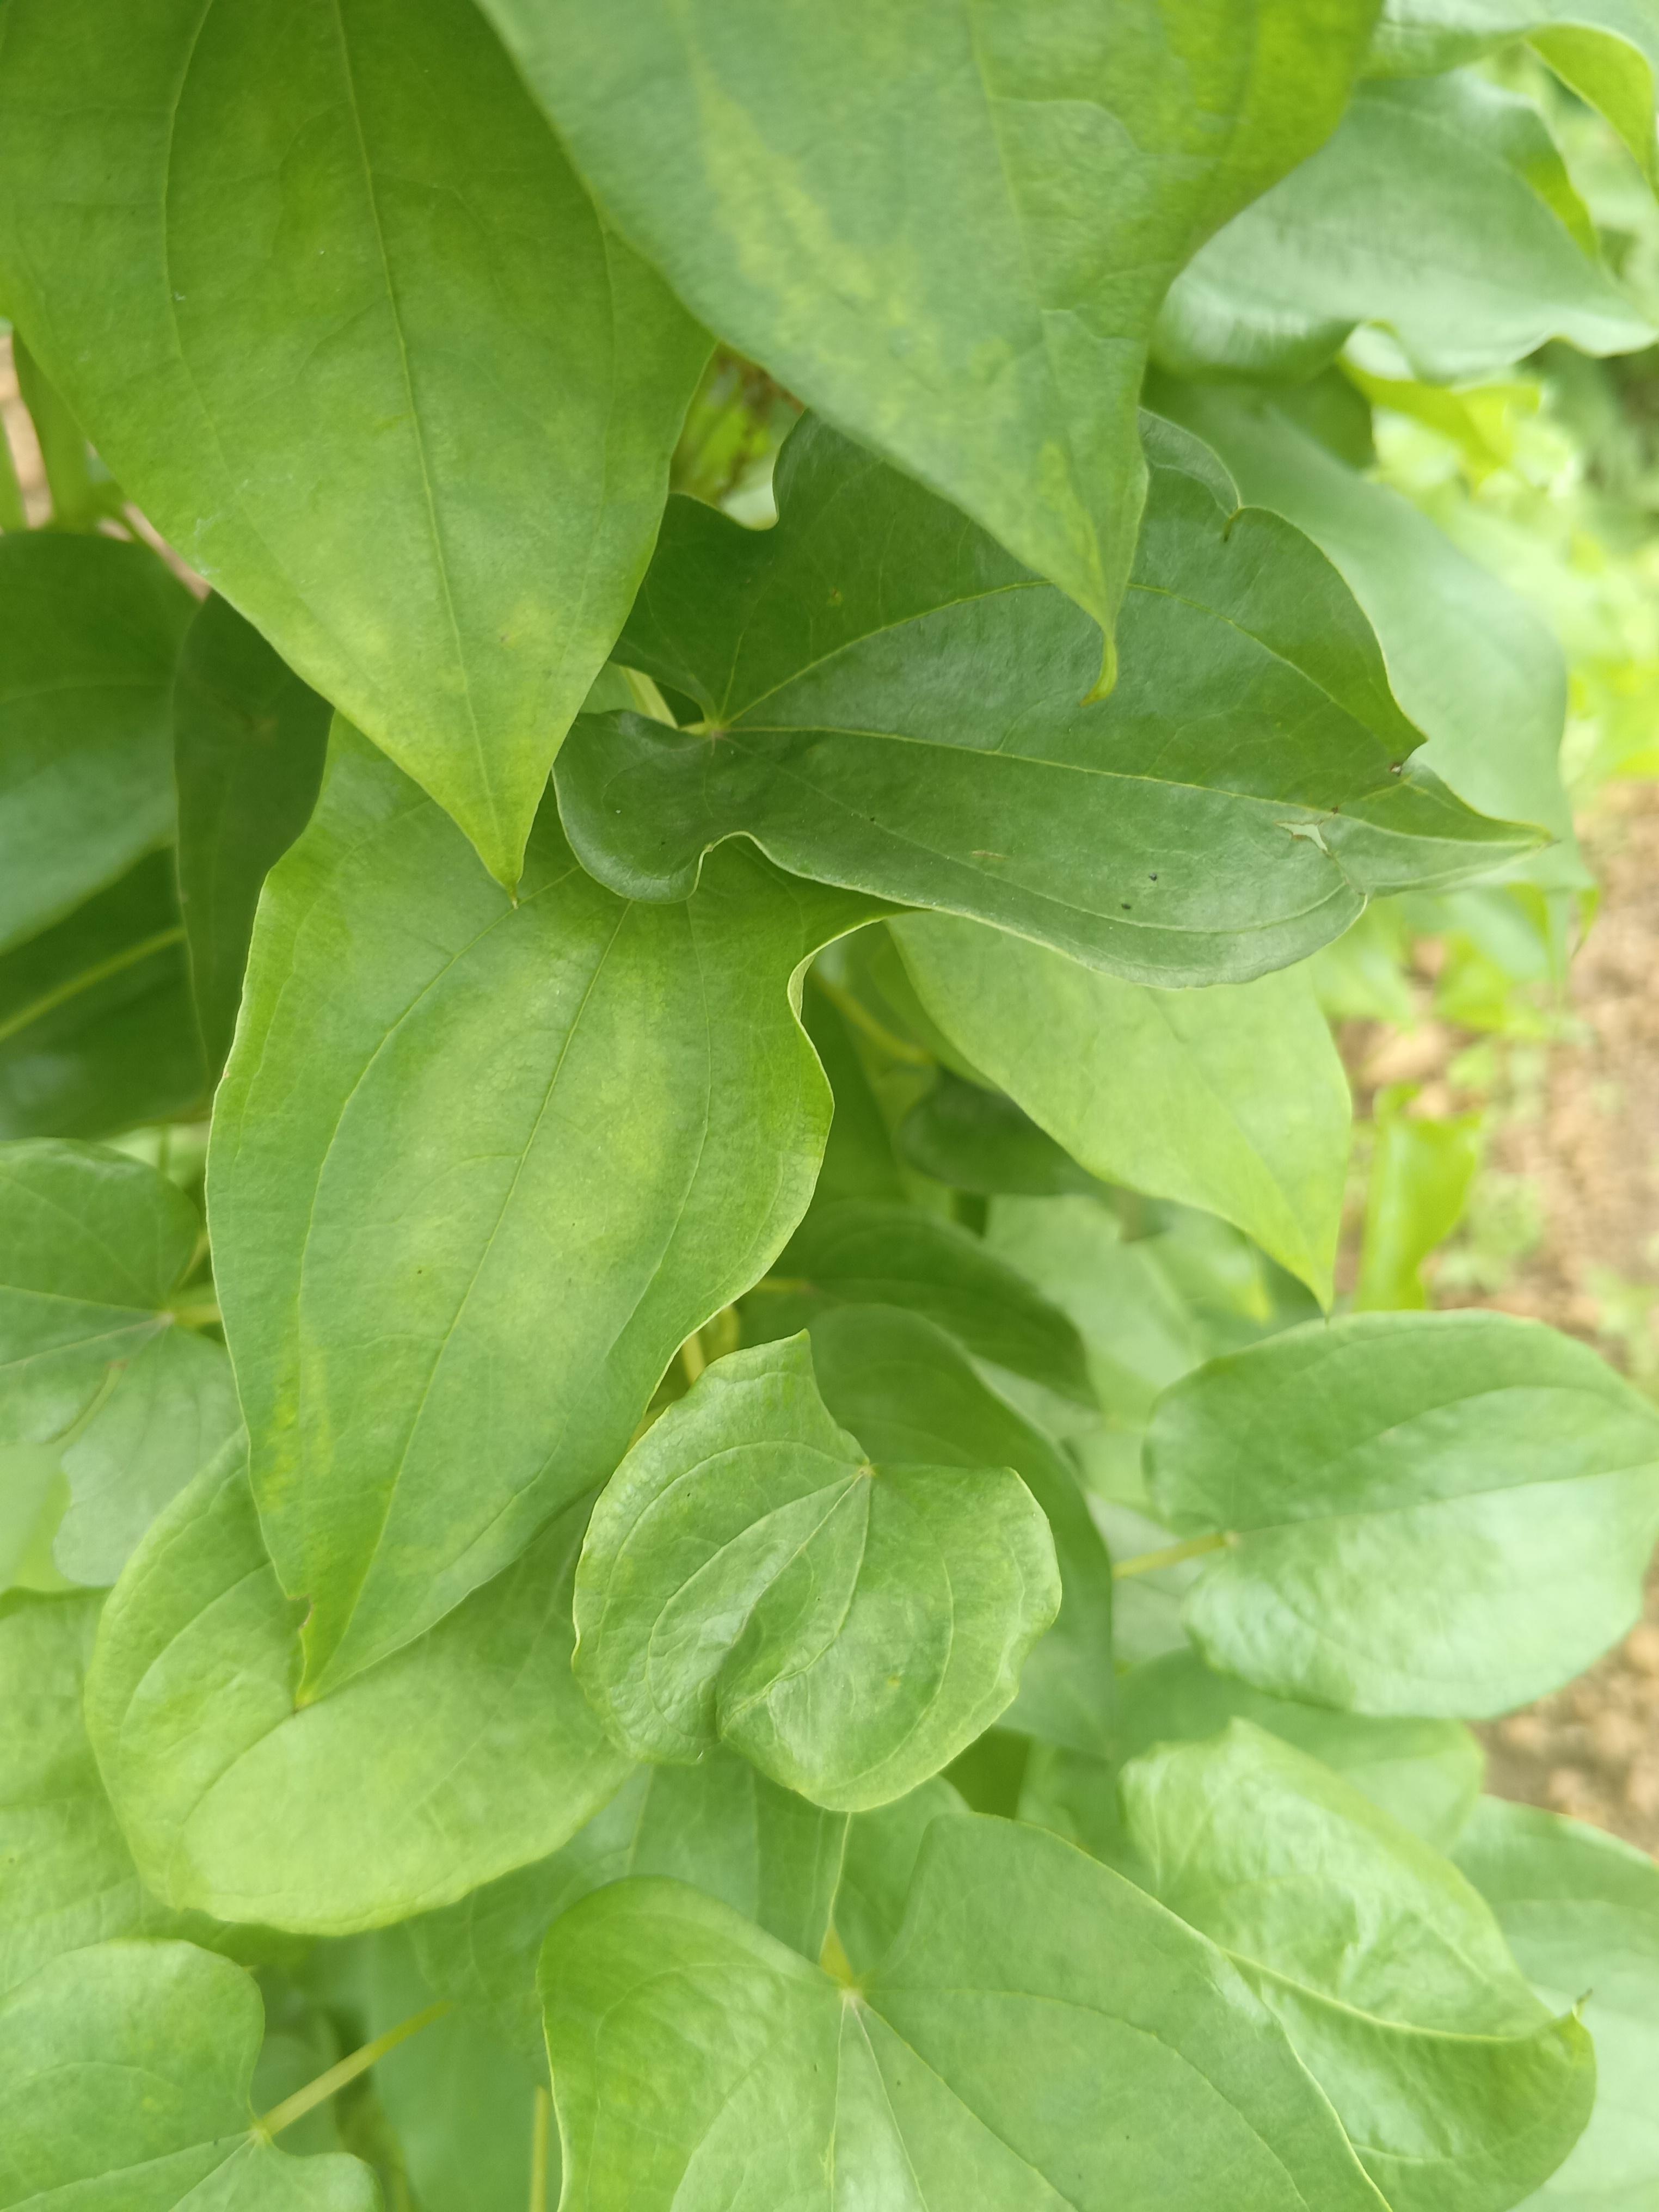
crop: yam
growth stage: flowering
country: Nigeria
